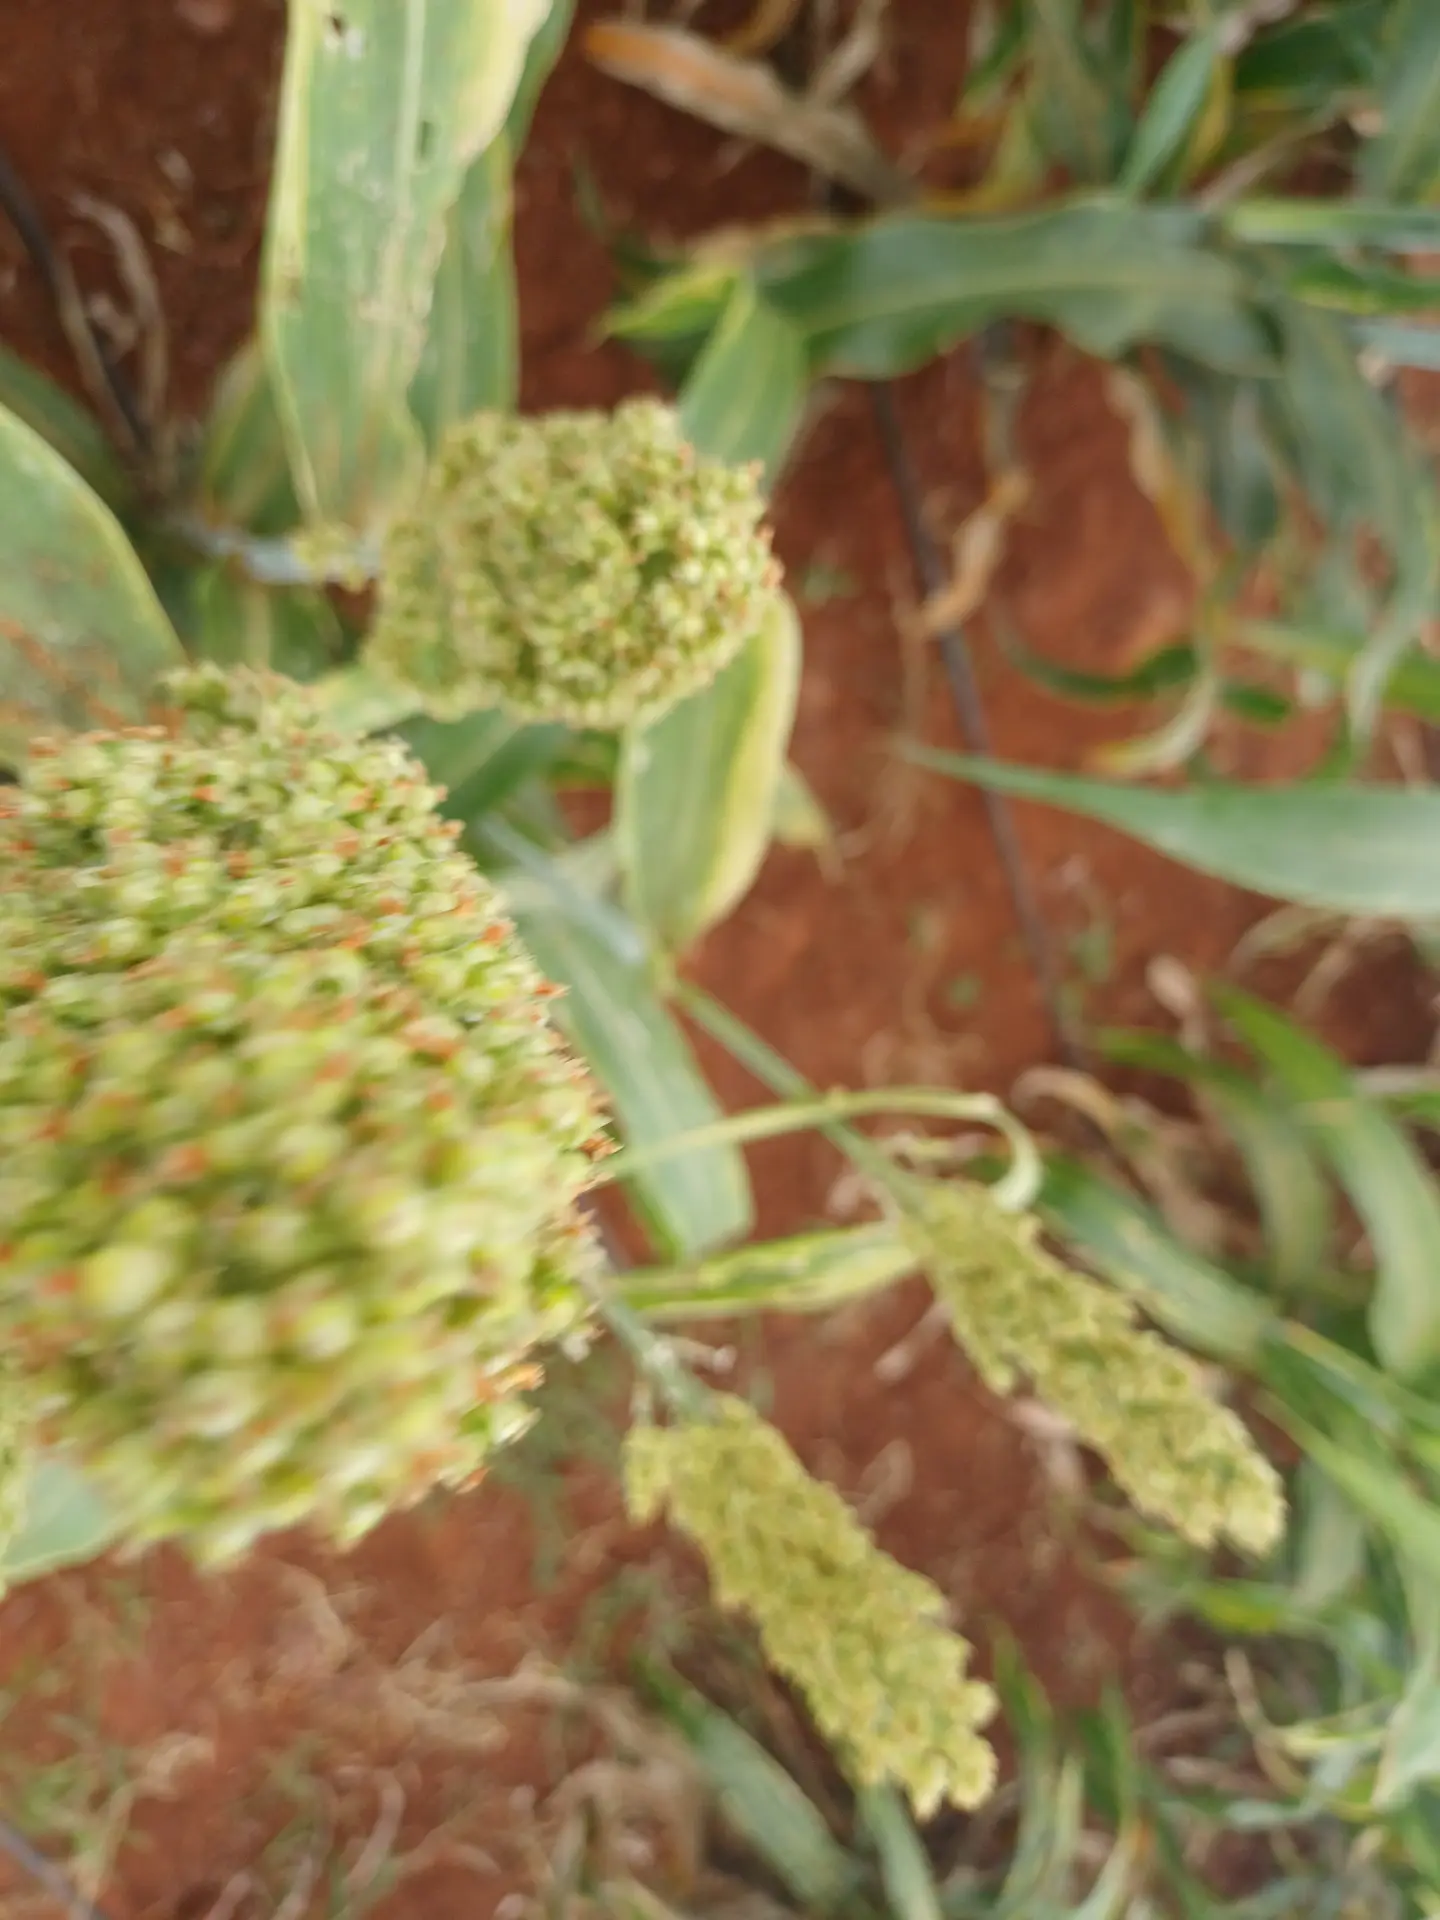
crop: sorghum
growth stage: filling grain
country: Kenya
